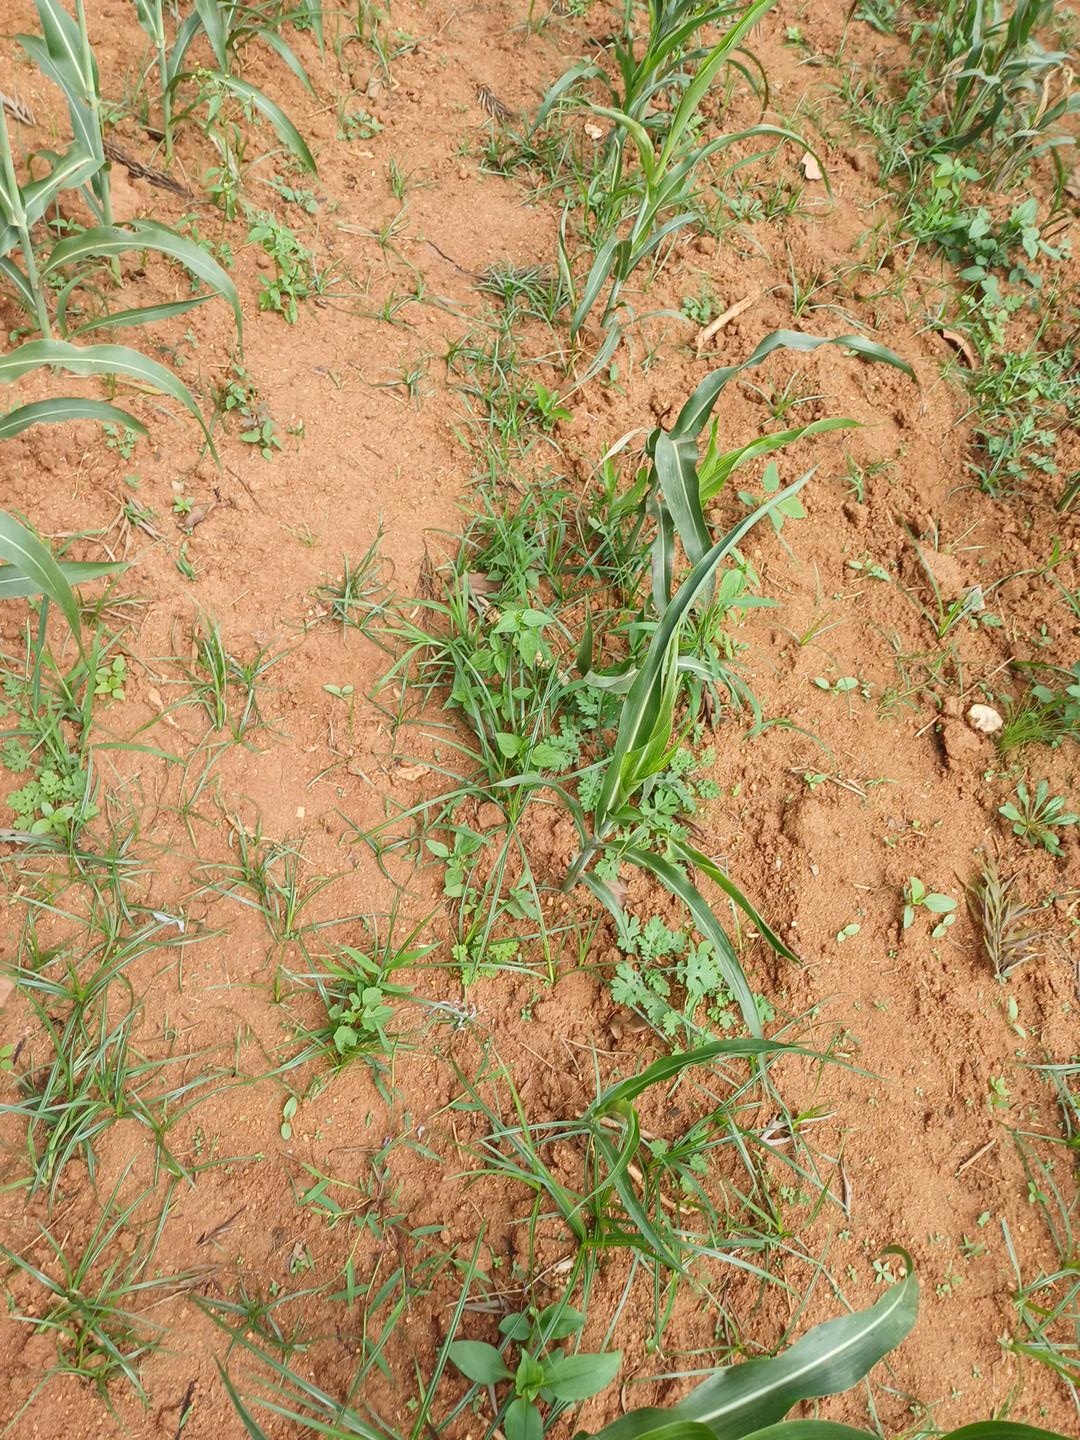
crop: sorghum
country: Kenya
